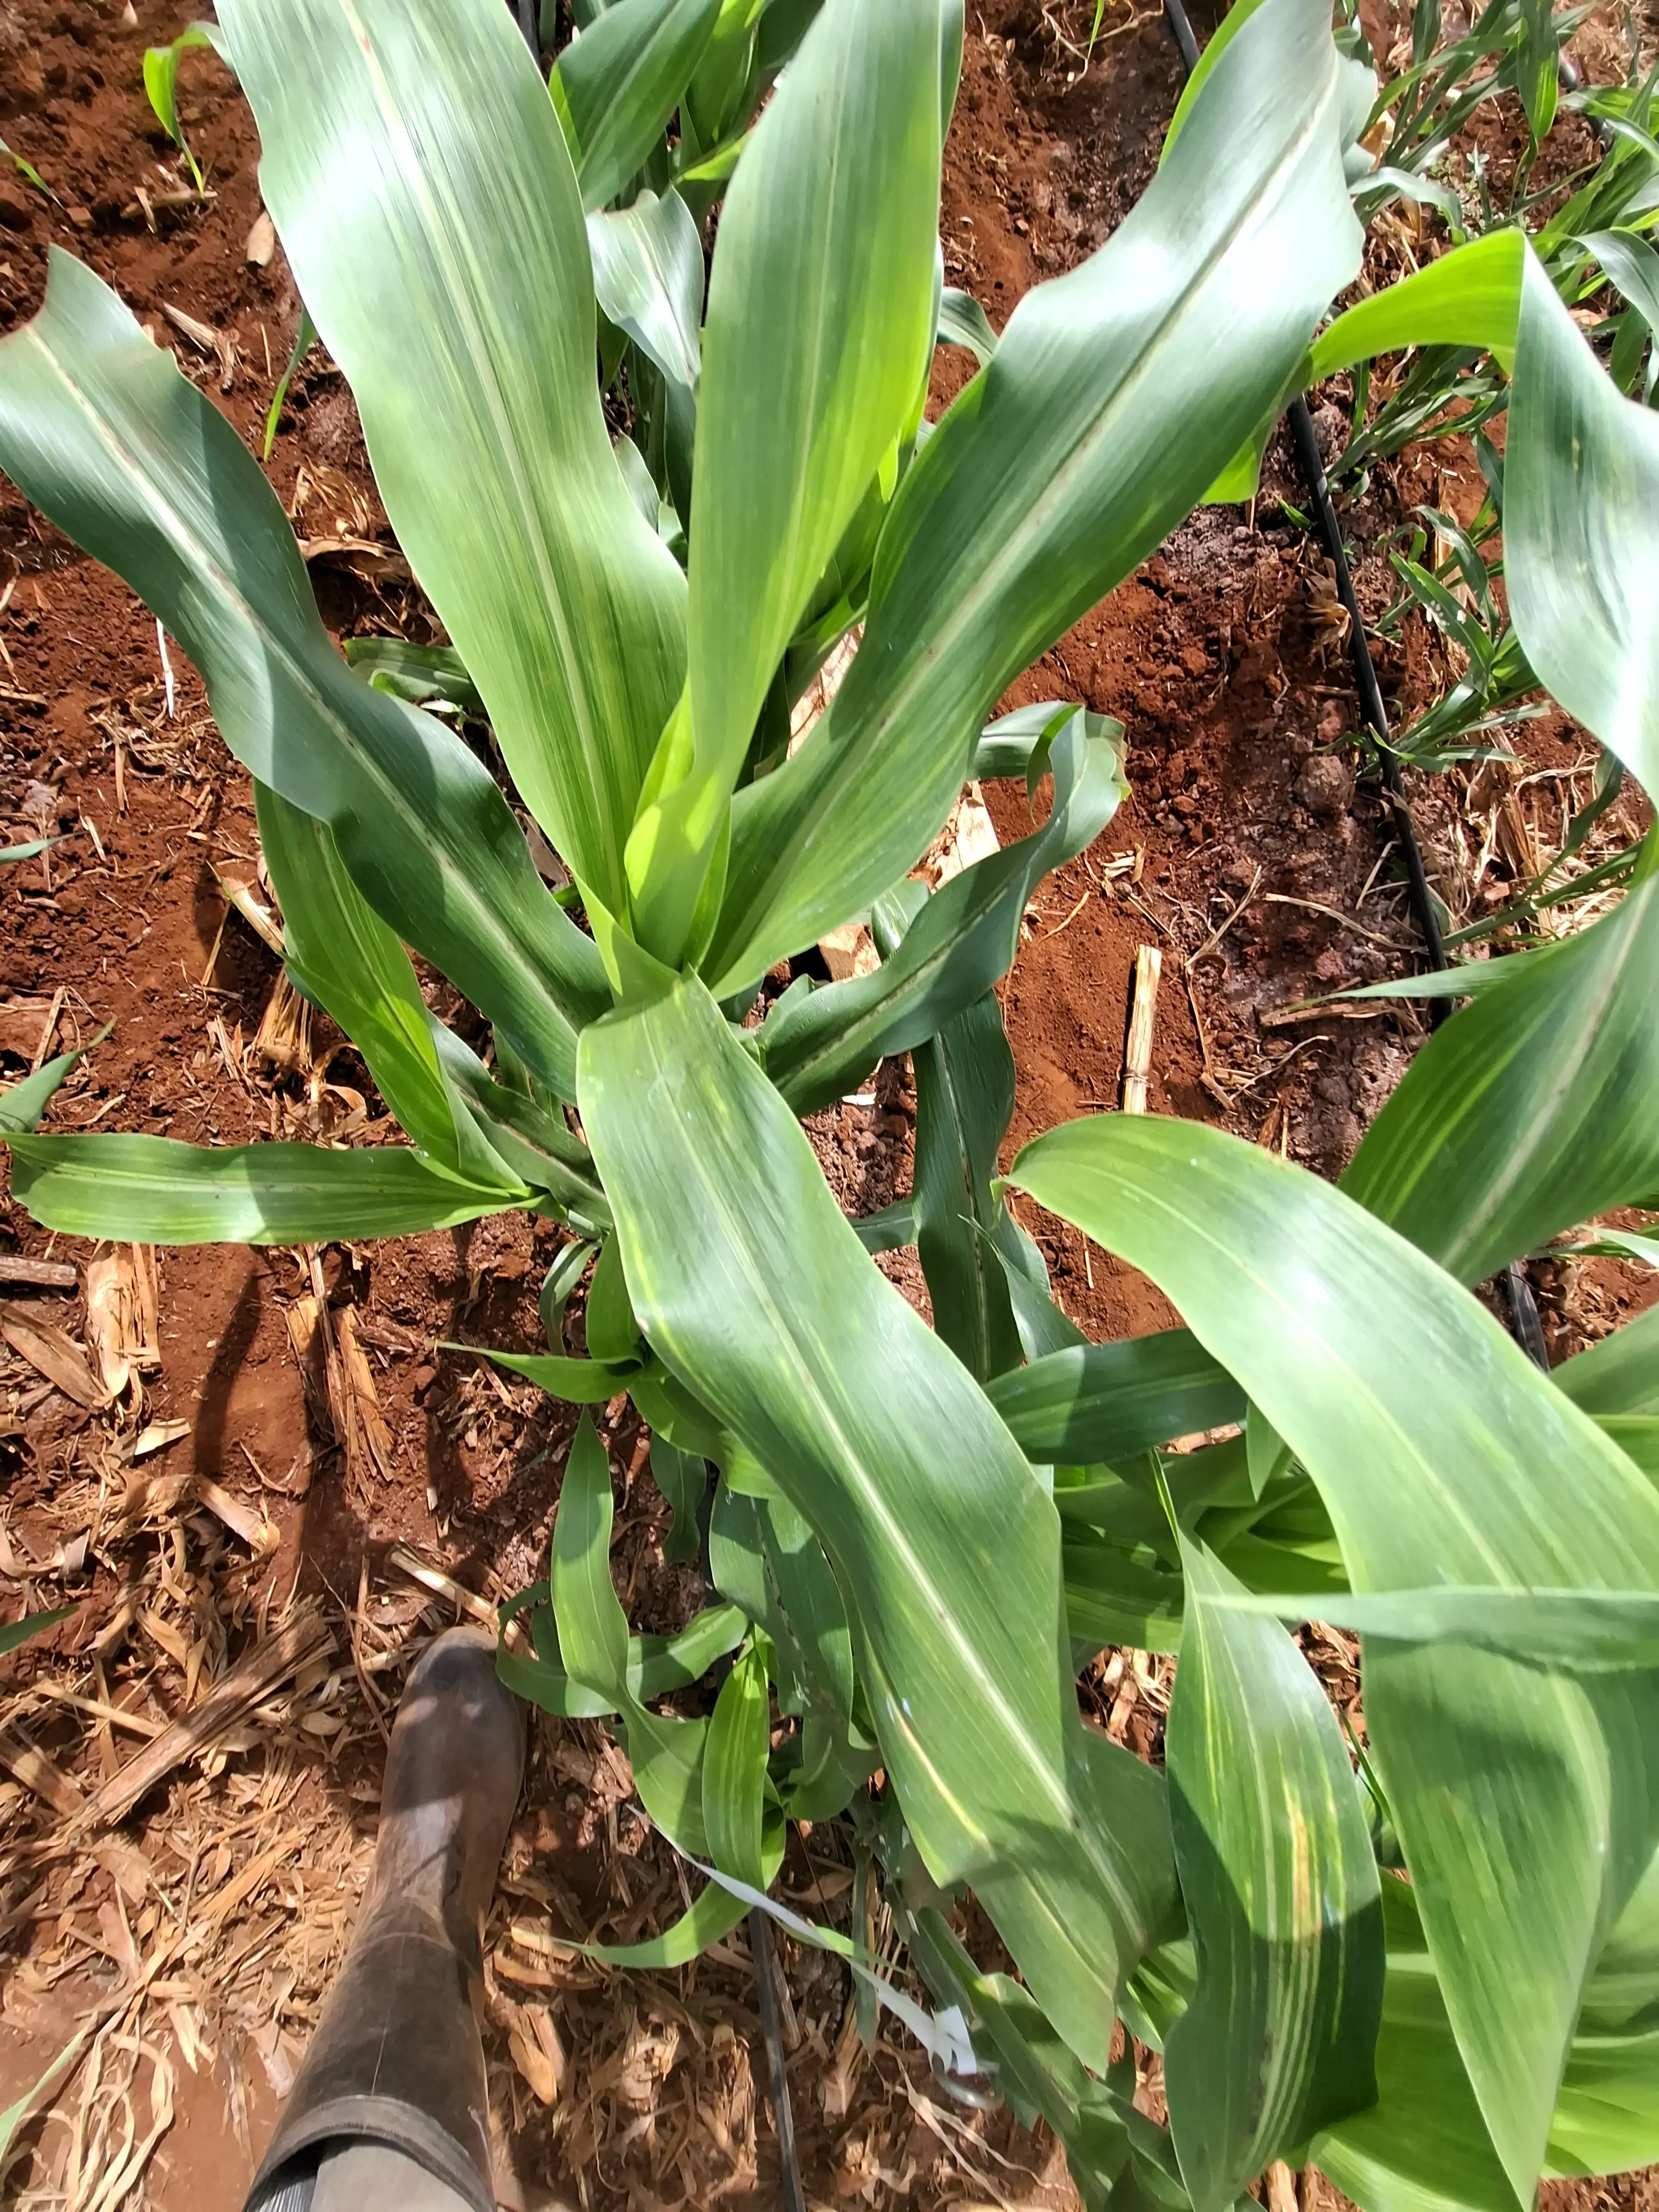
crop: sorghum
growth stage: vegetative
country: Kenya
